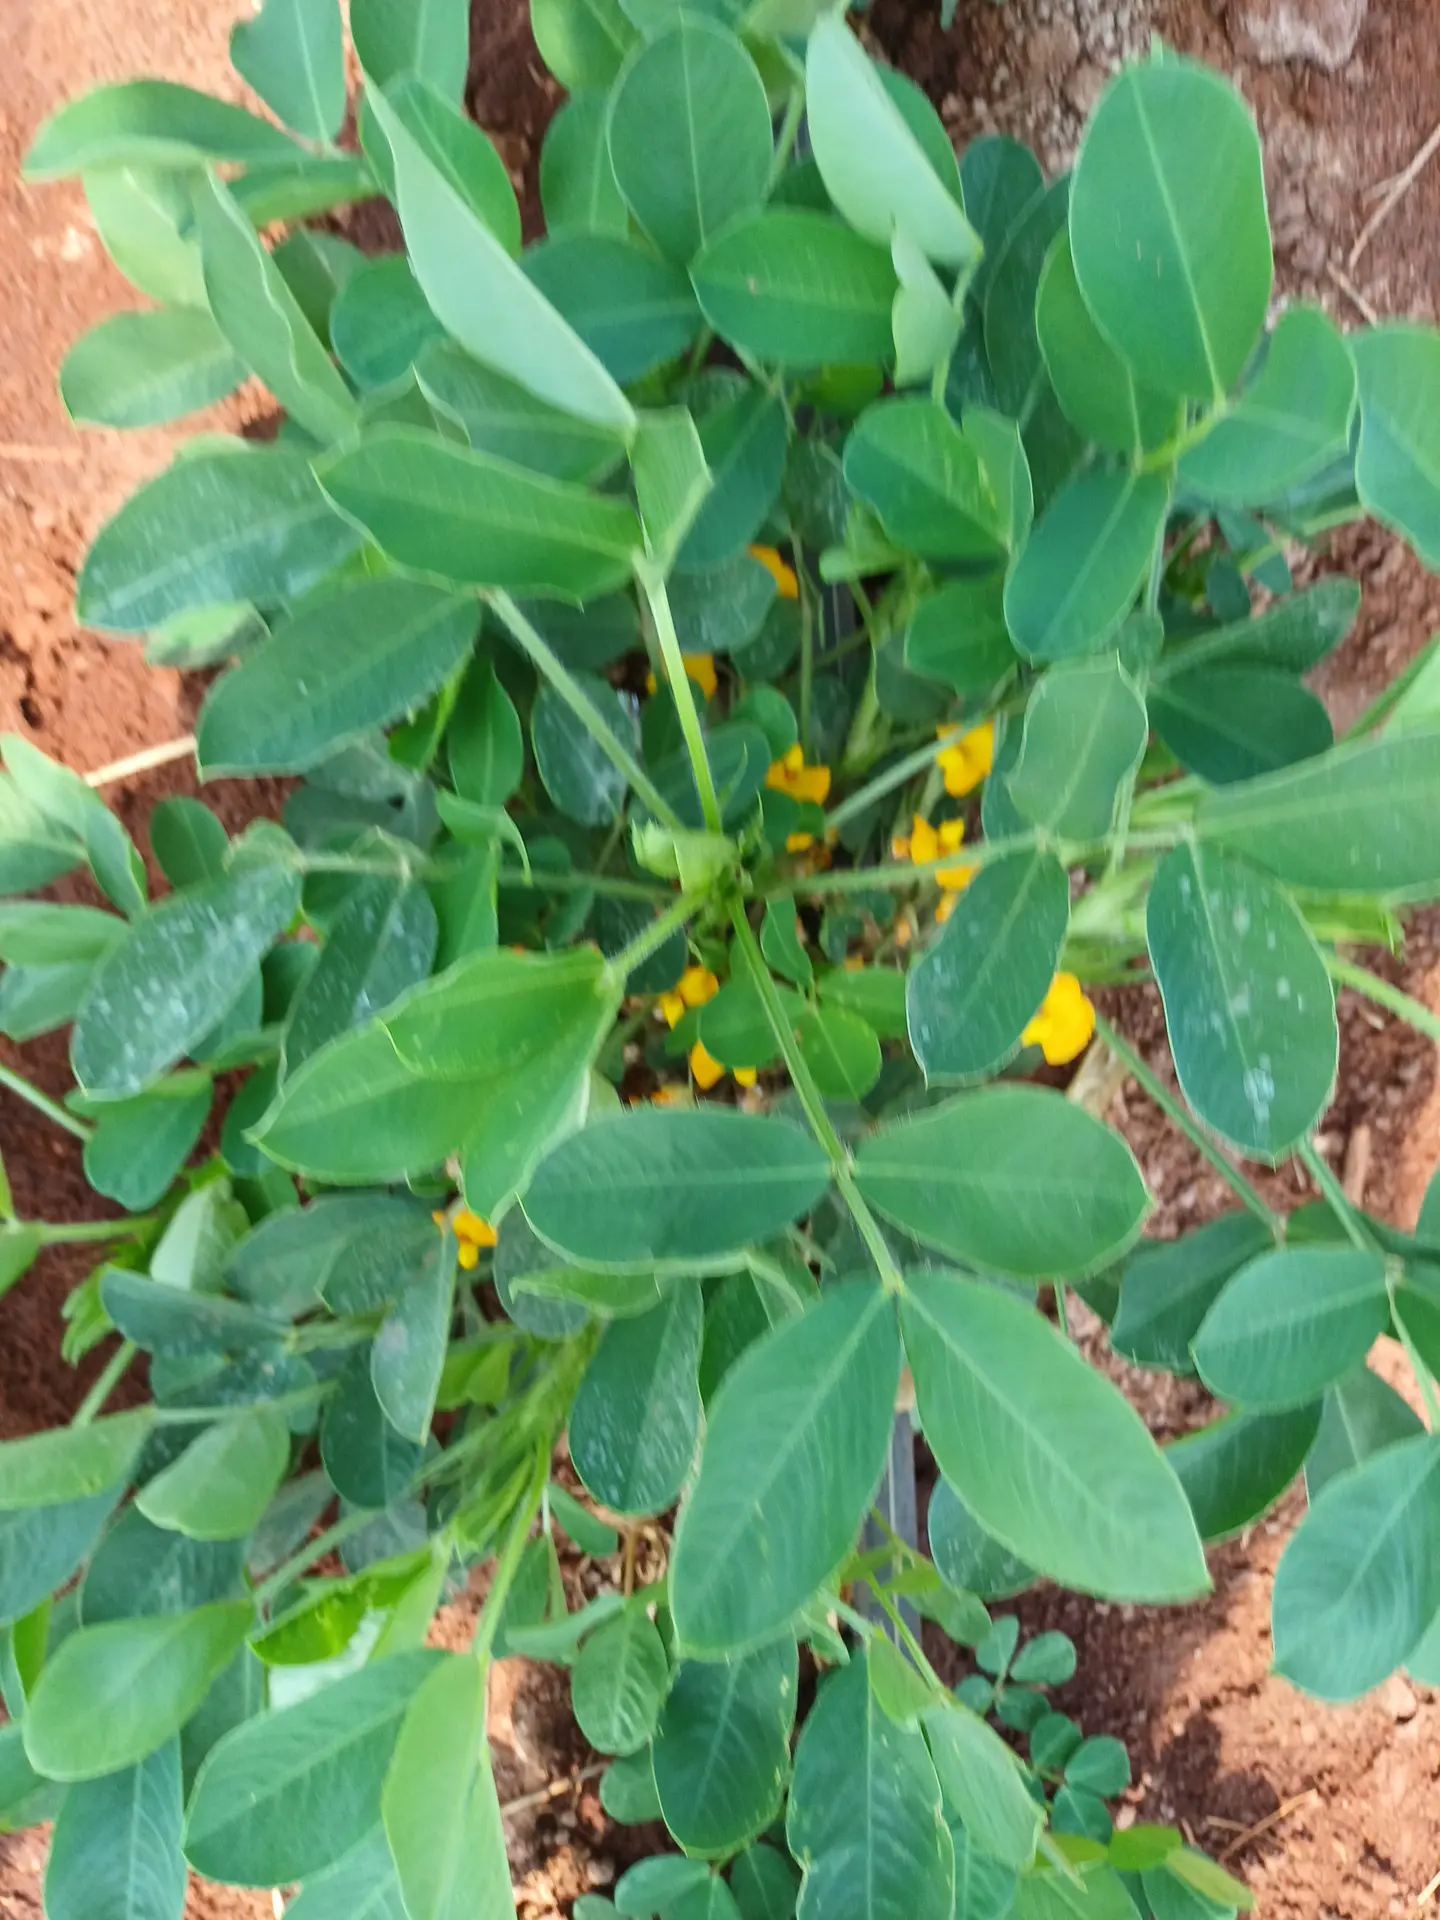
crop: groundnut
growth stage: flowering
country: Kenya
